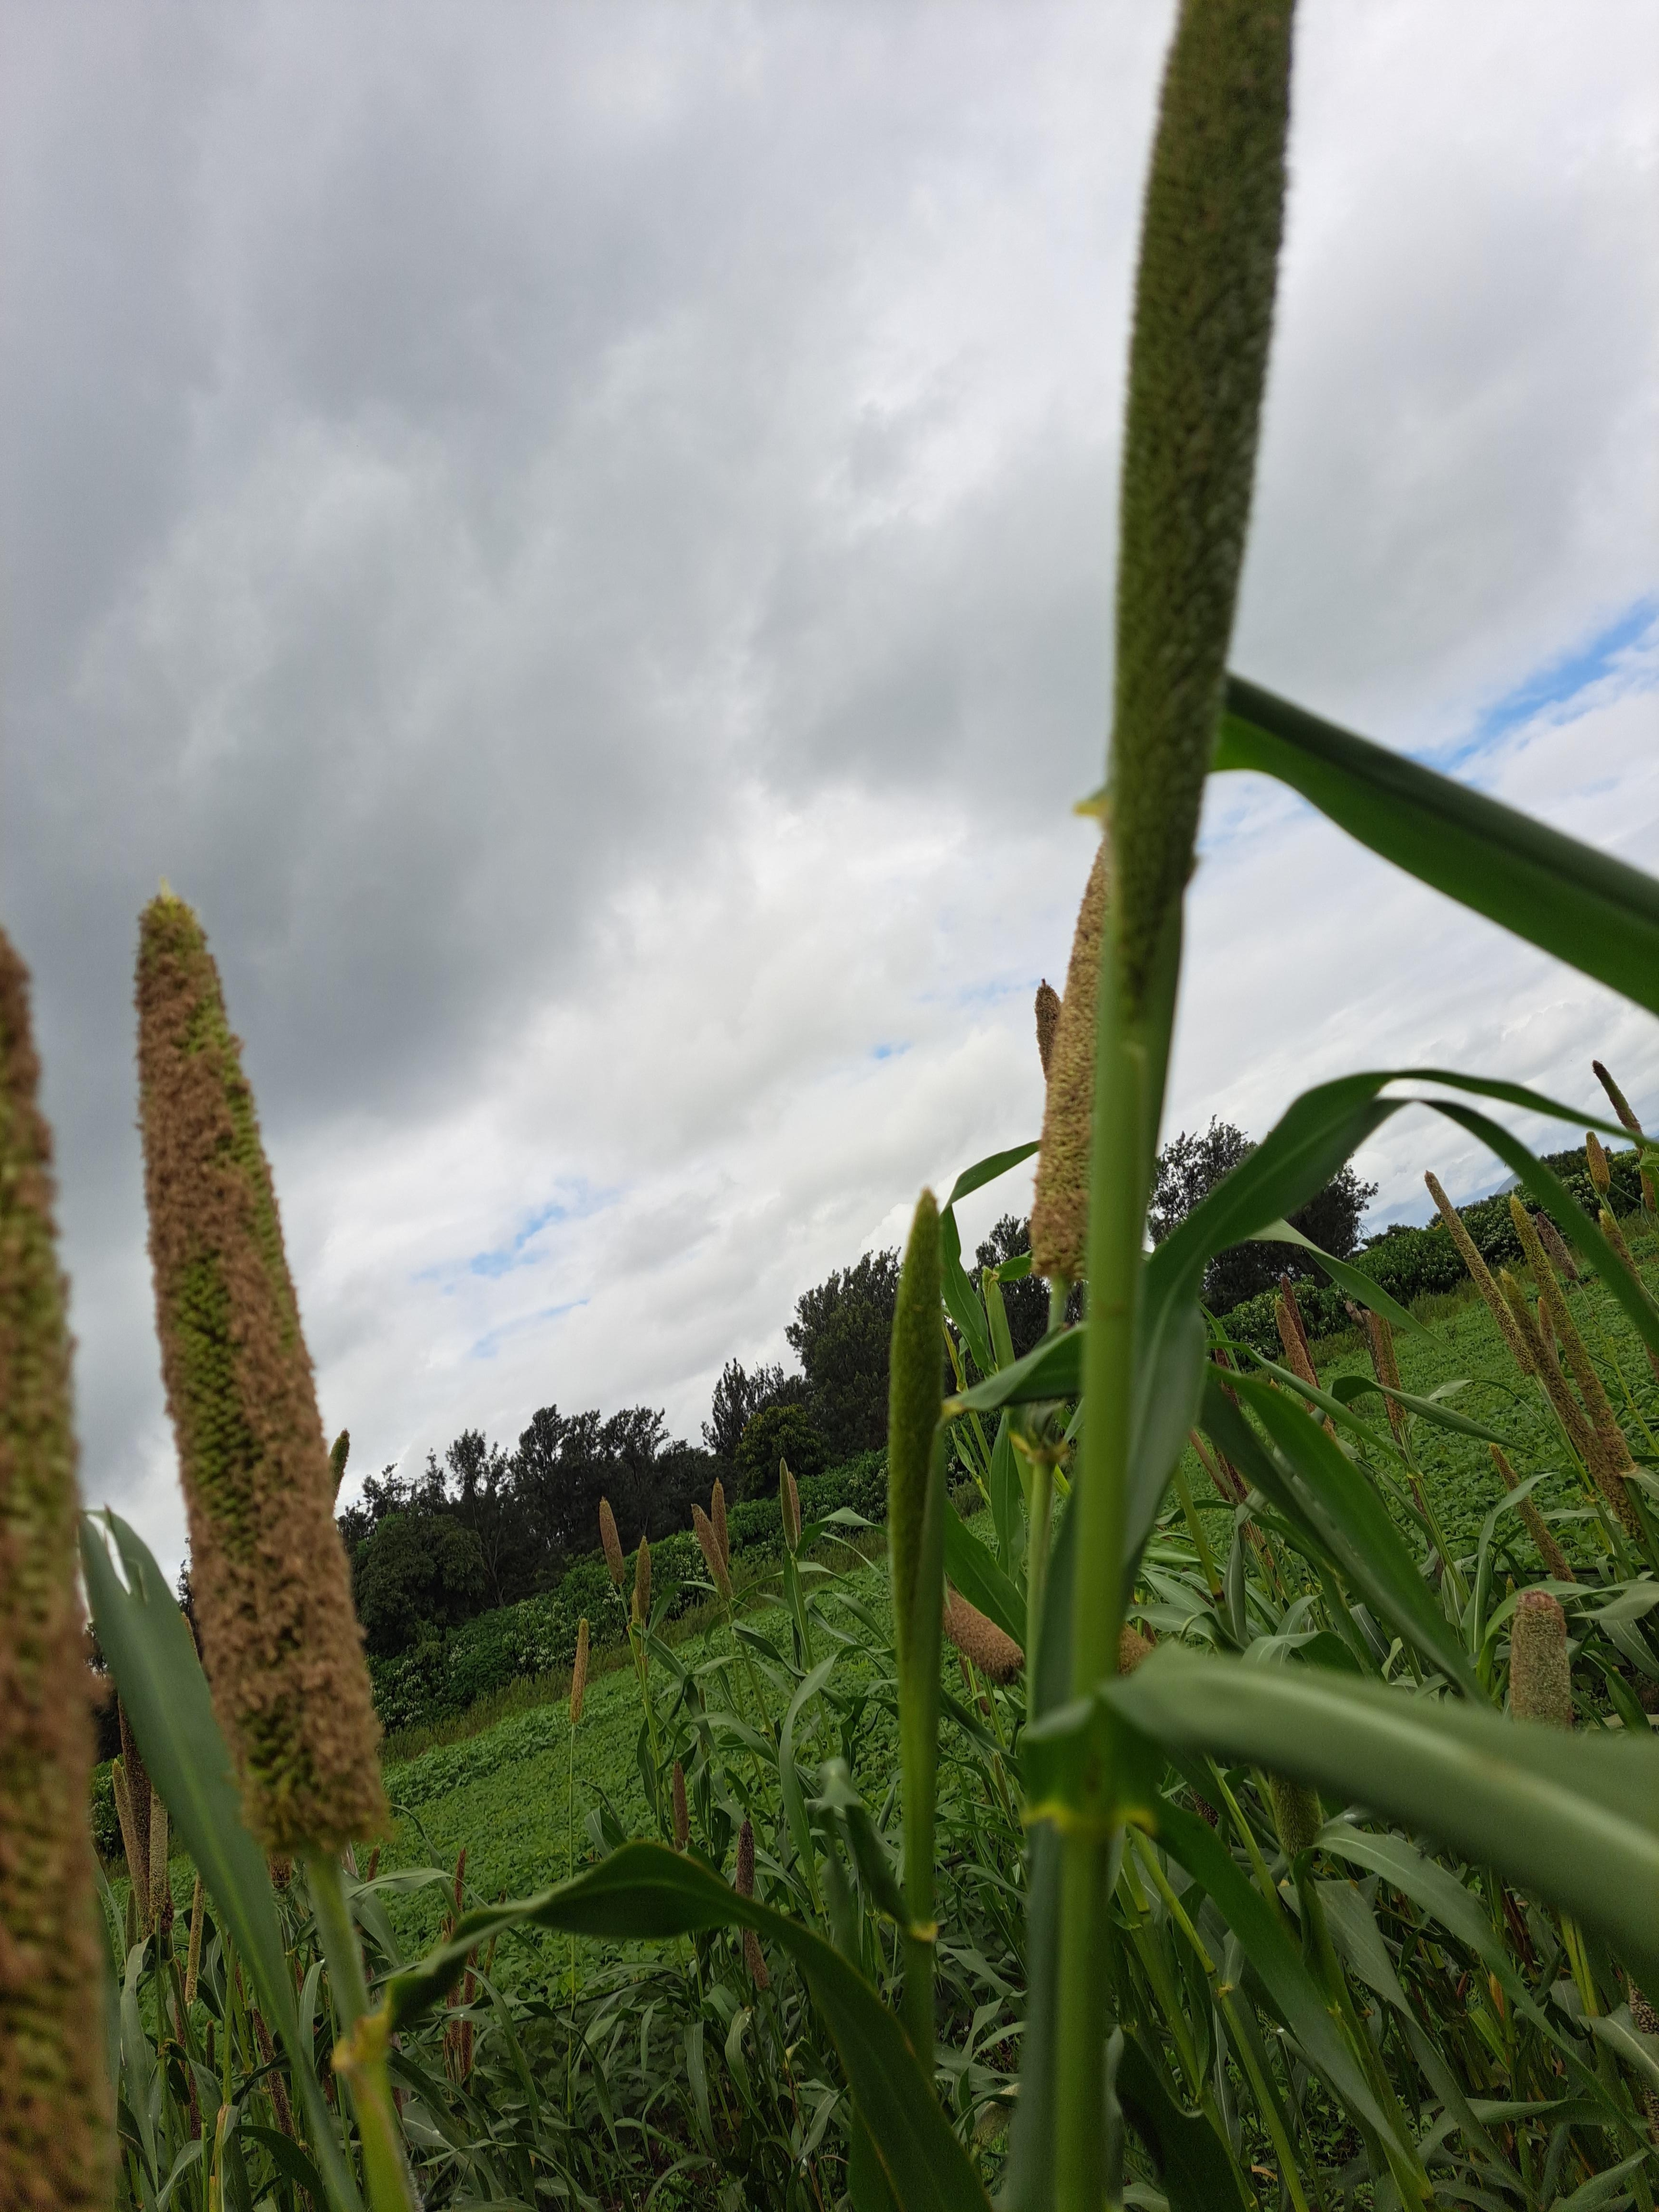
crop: pearl millet
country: Tanzania
